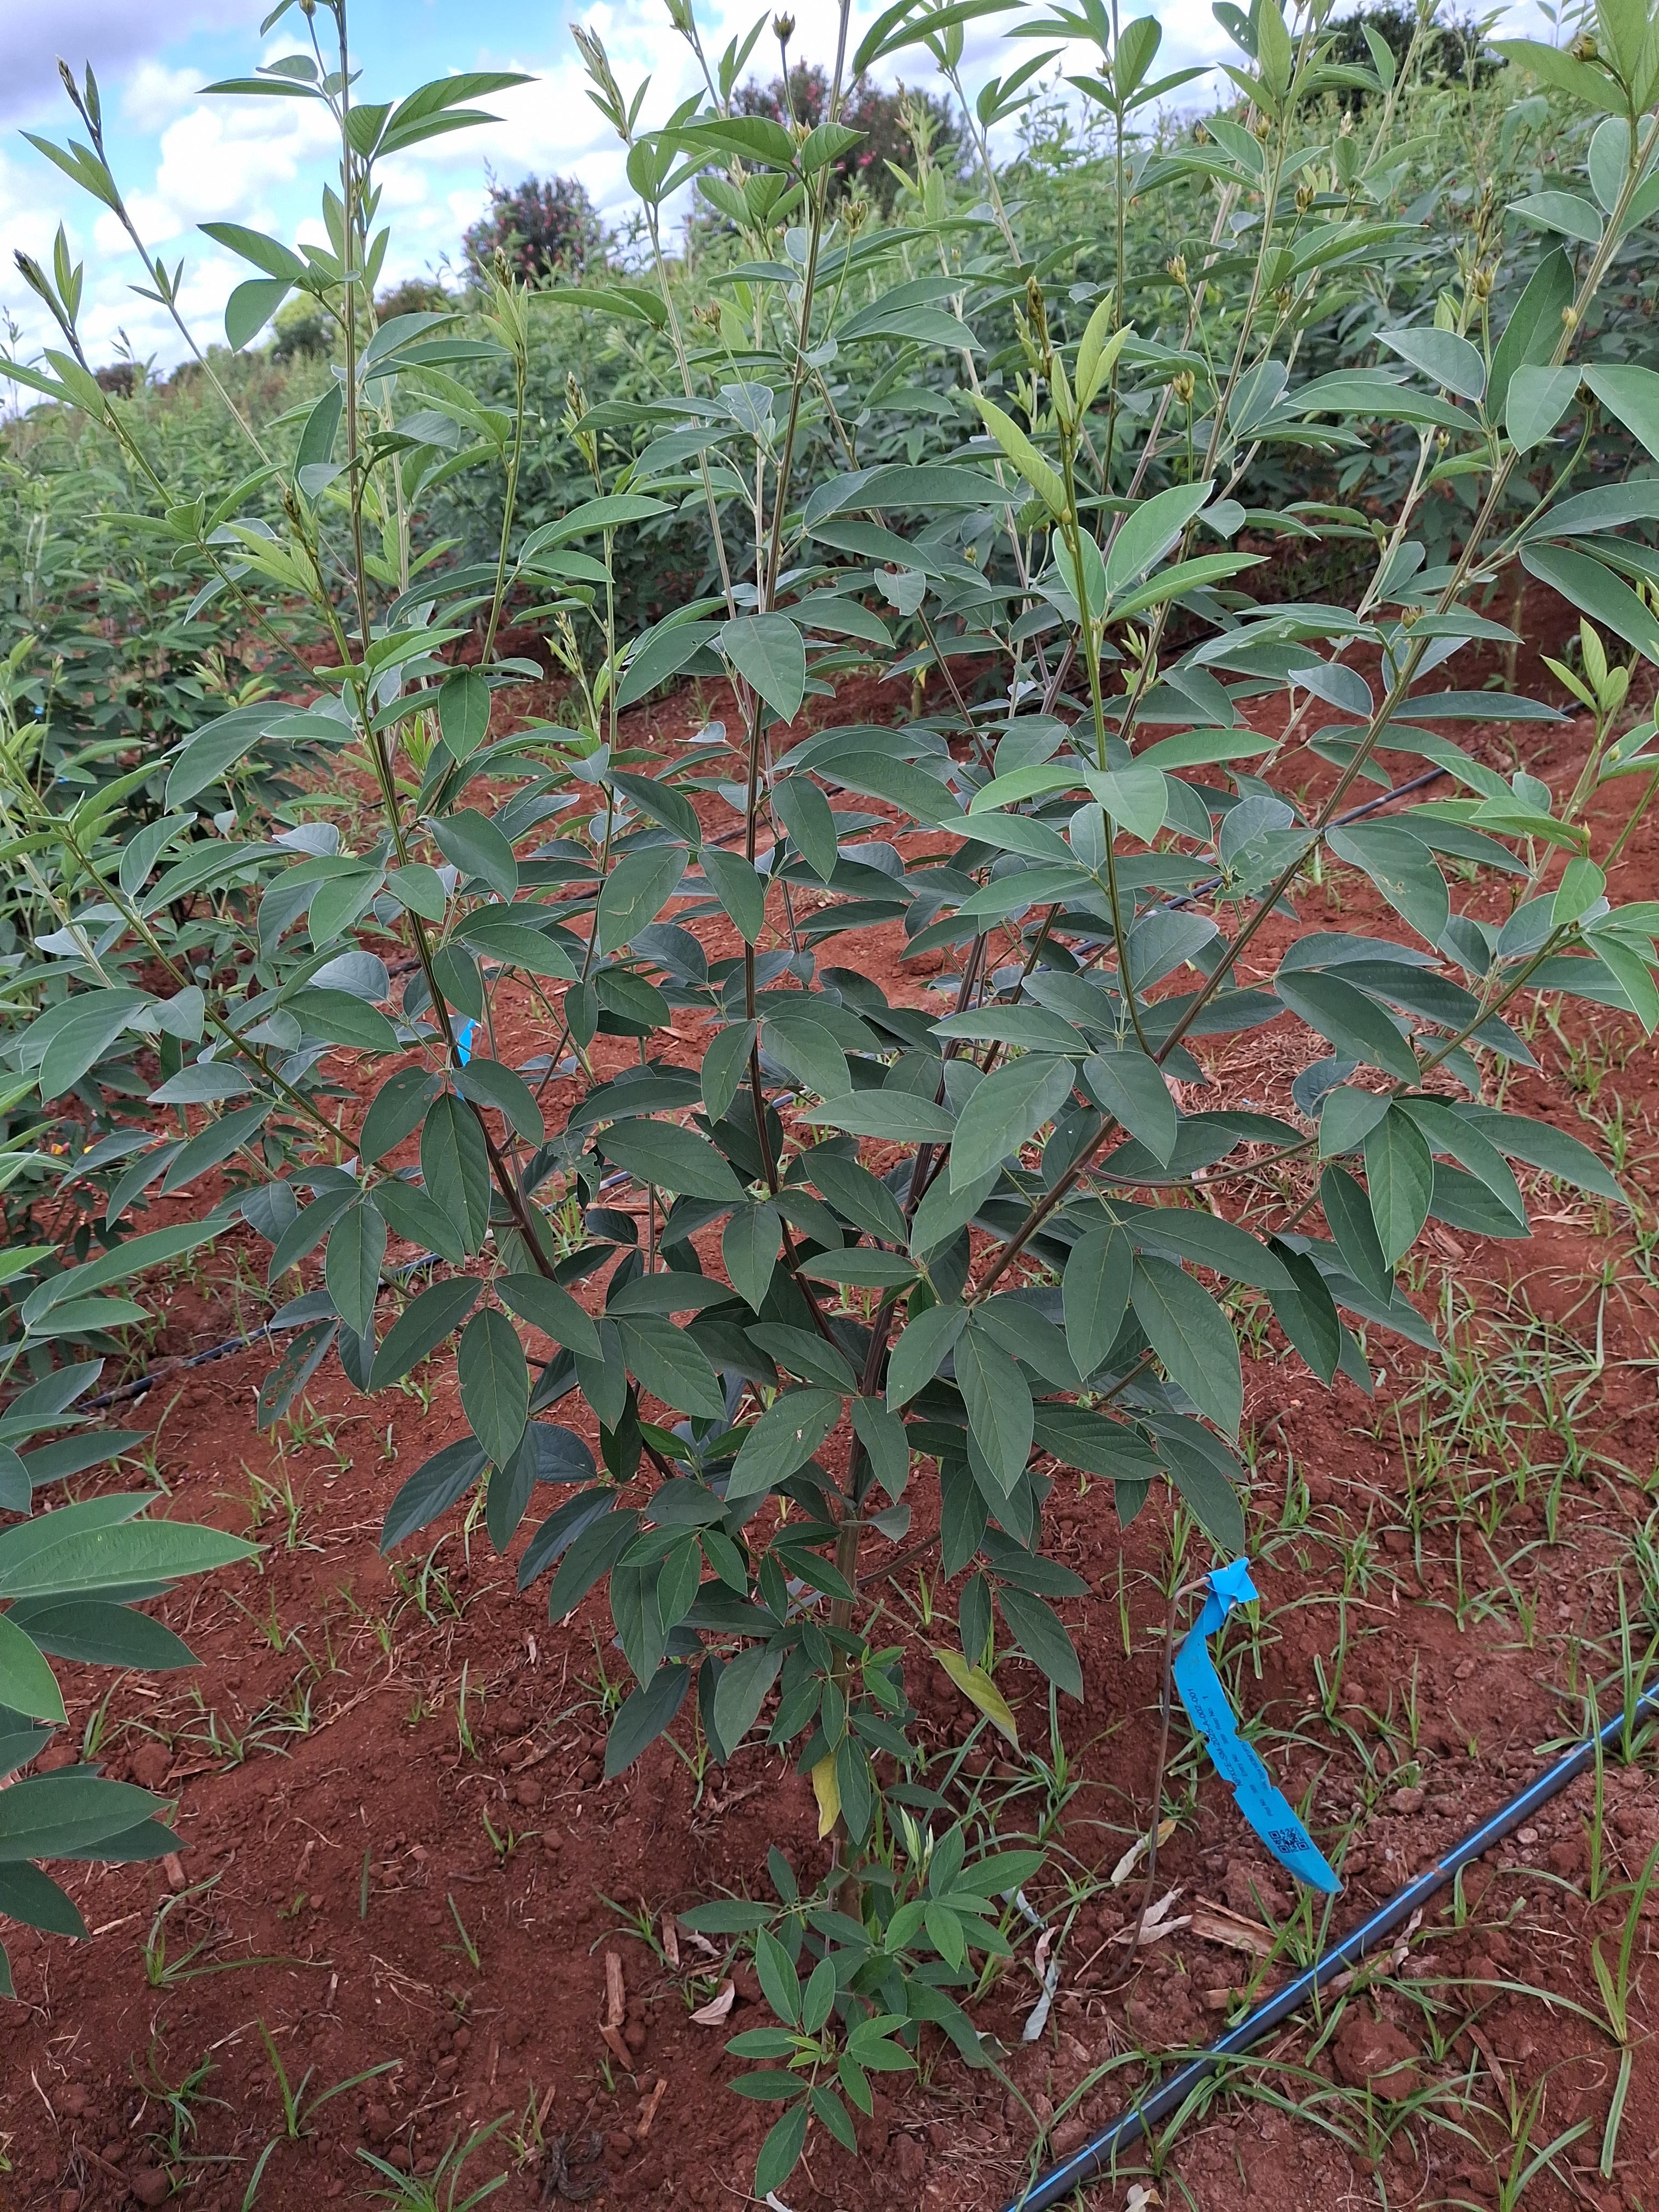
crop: pigeonpea
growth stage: vegetative
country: Kenya
